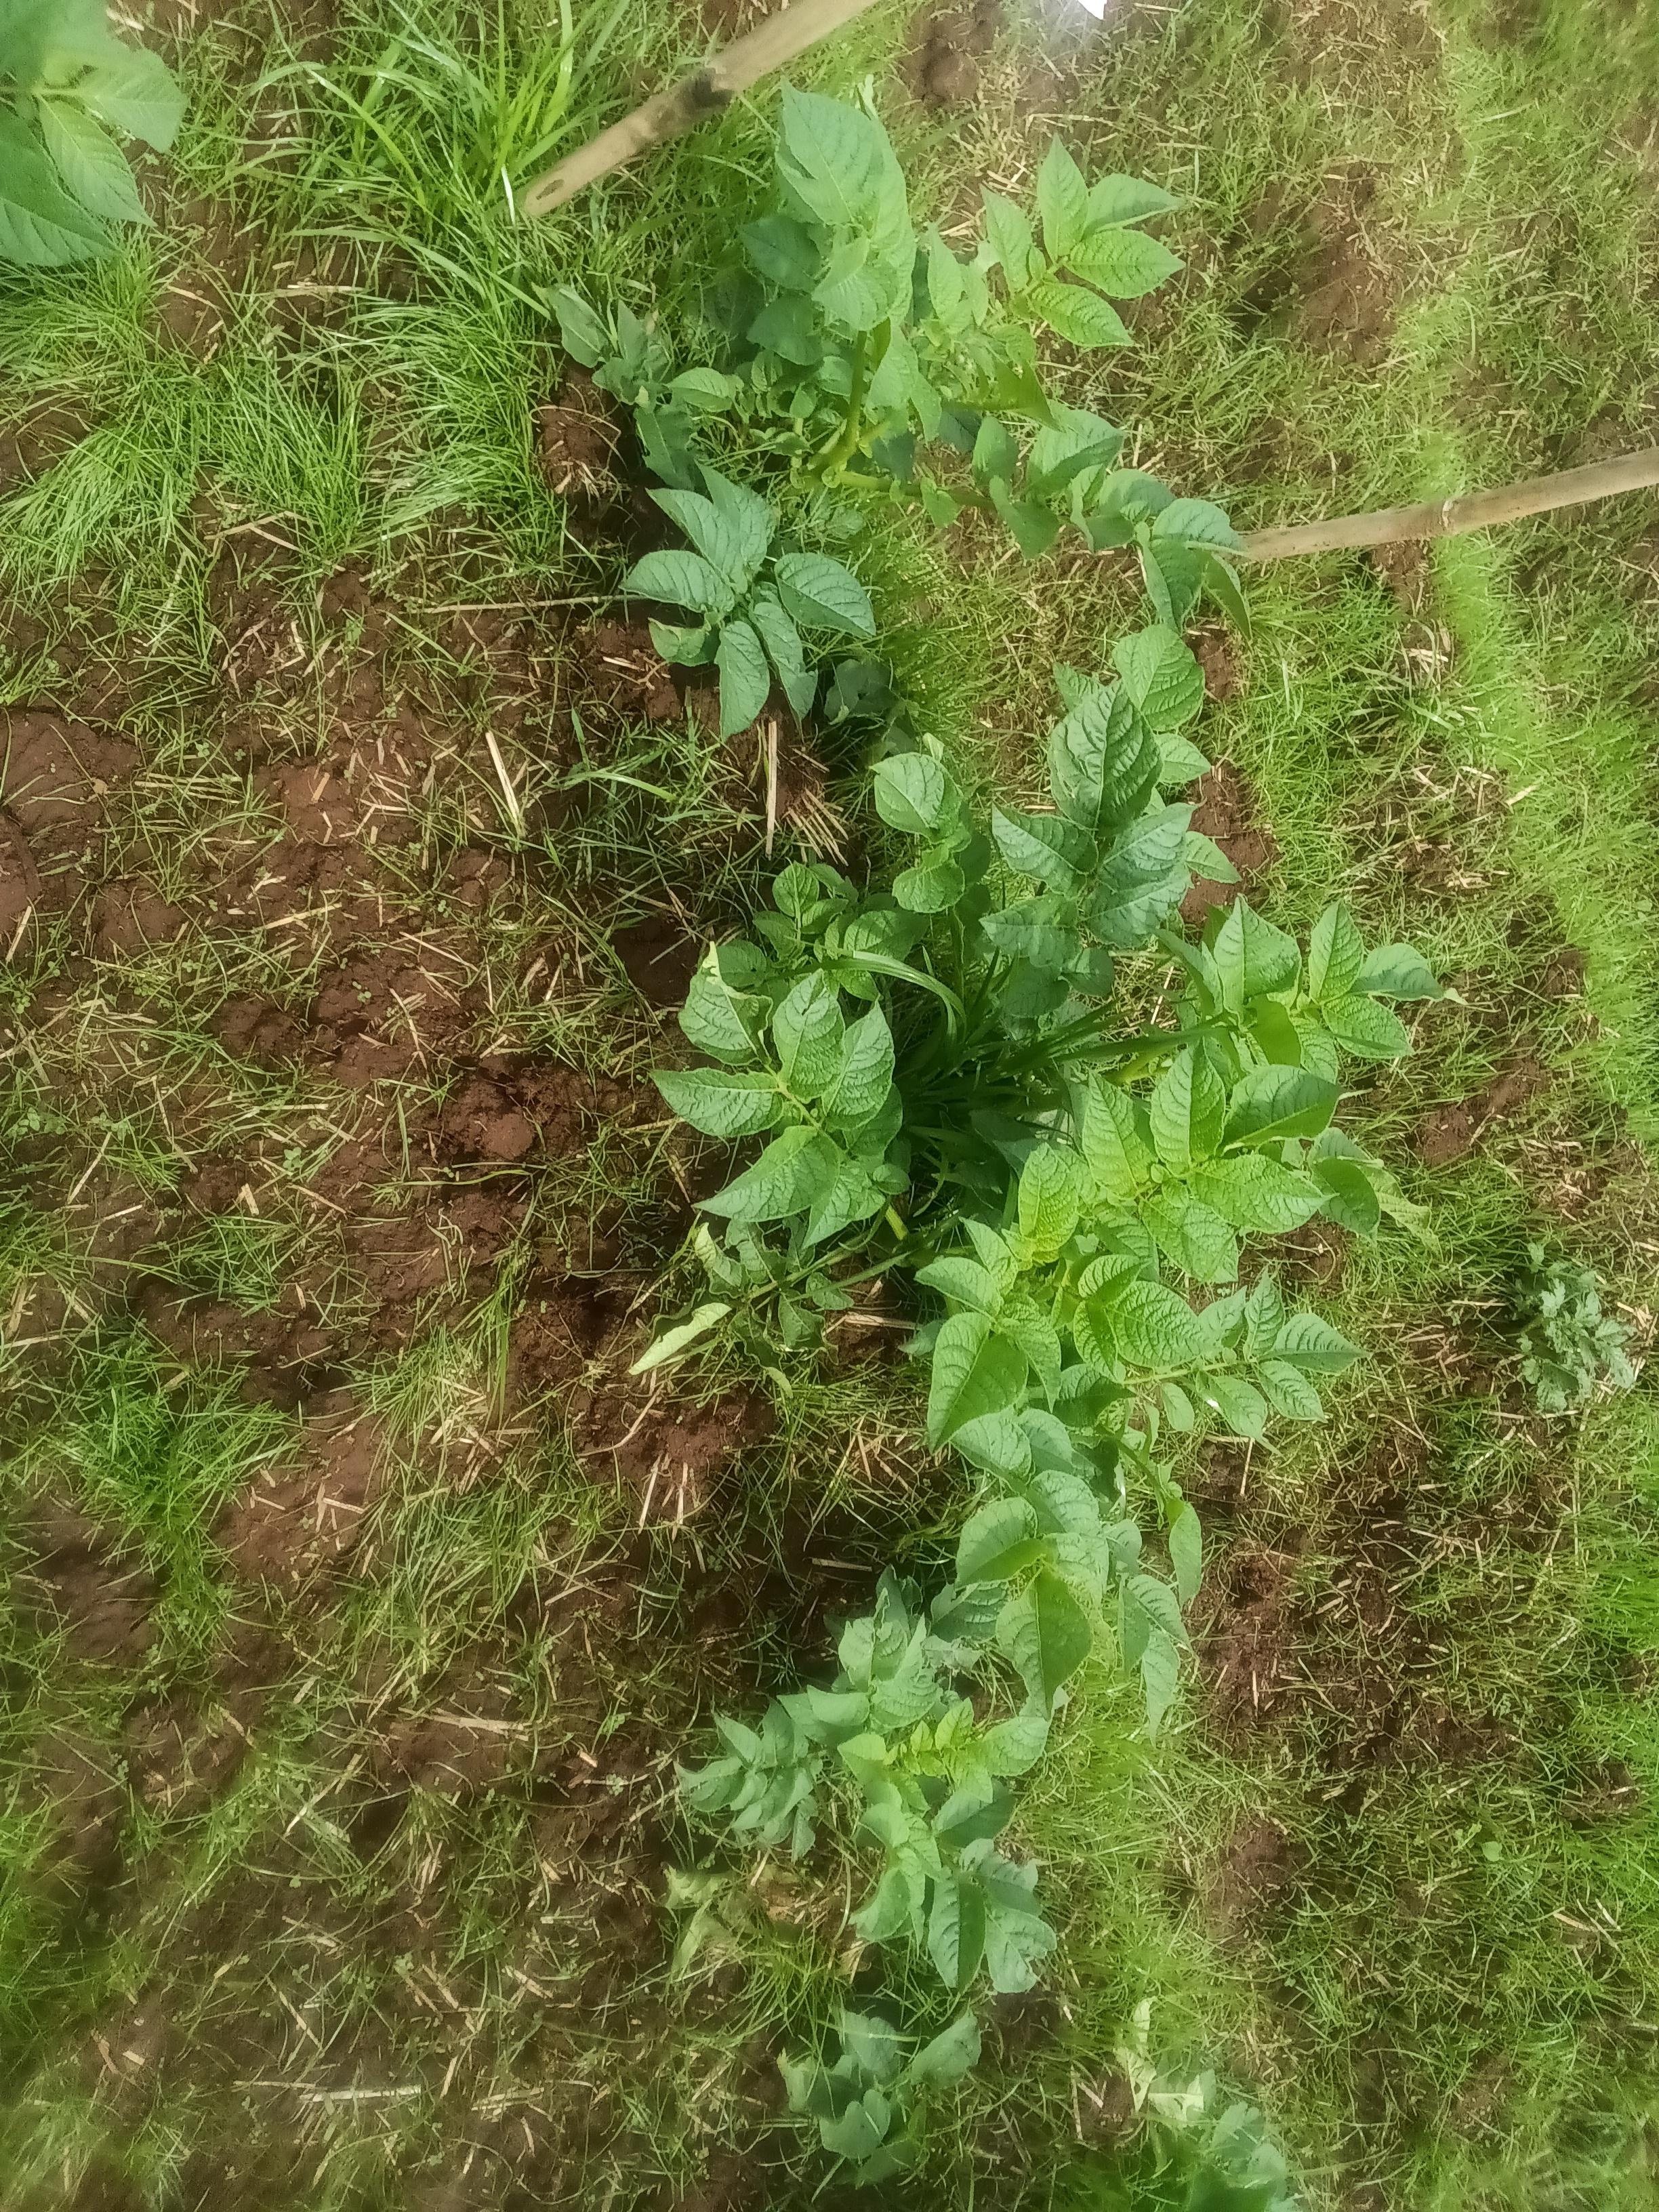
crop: potato
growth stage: vegetative
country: Kenya
